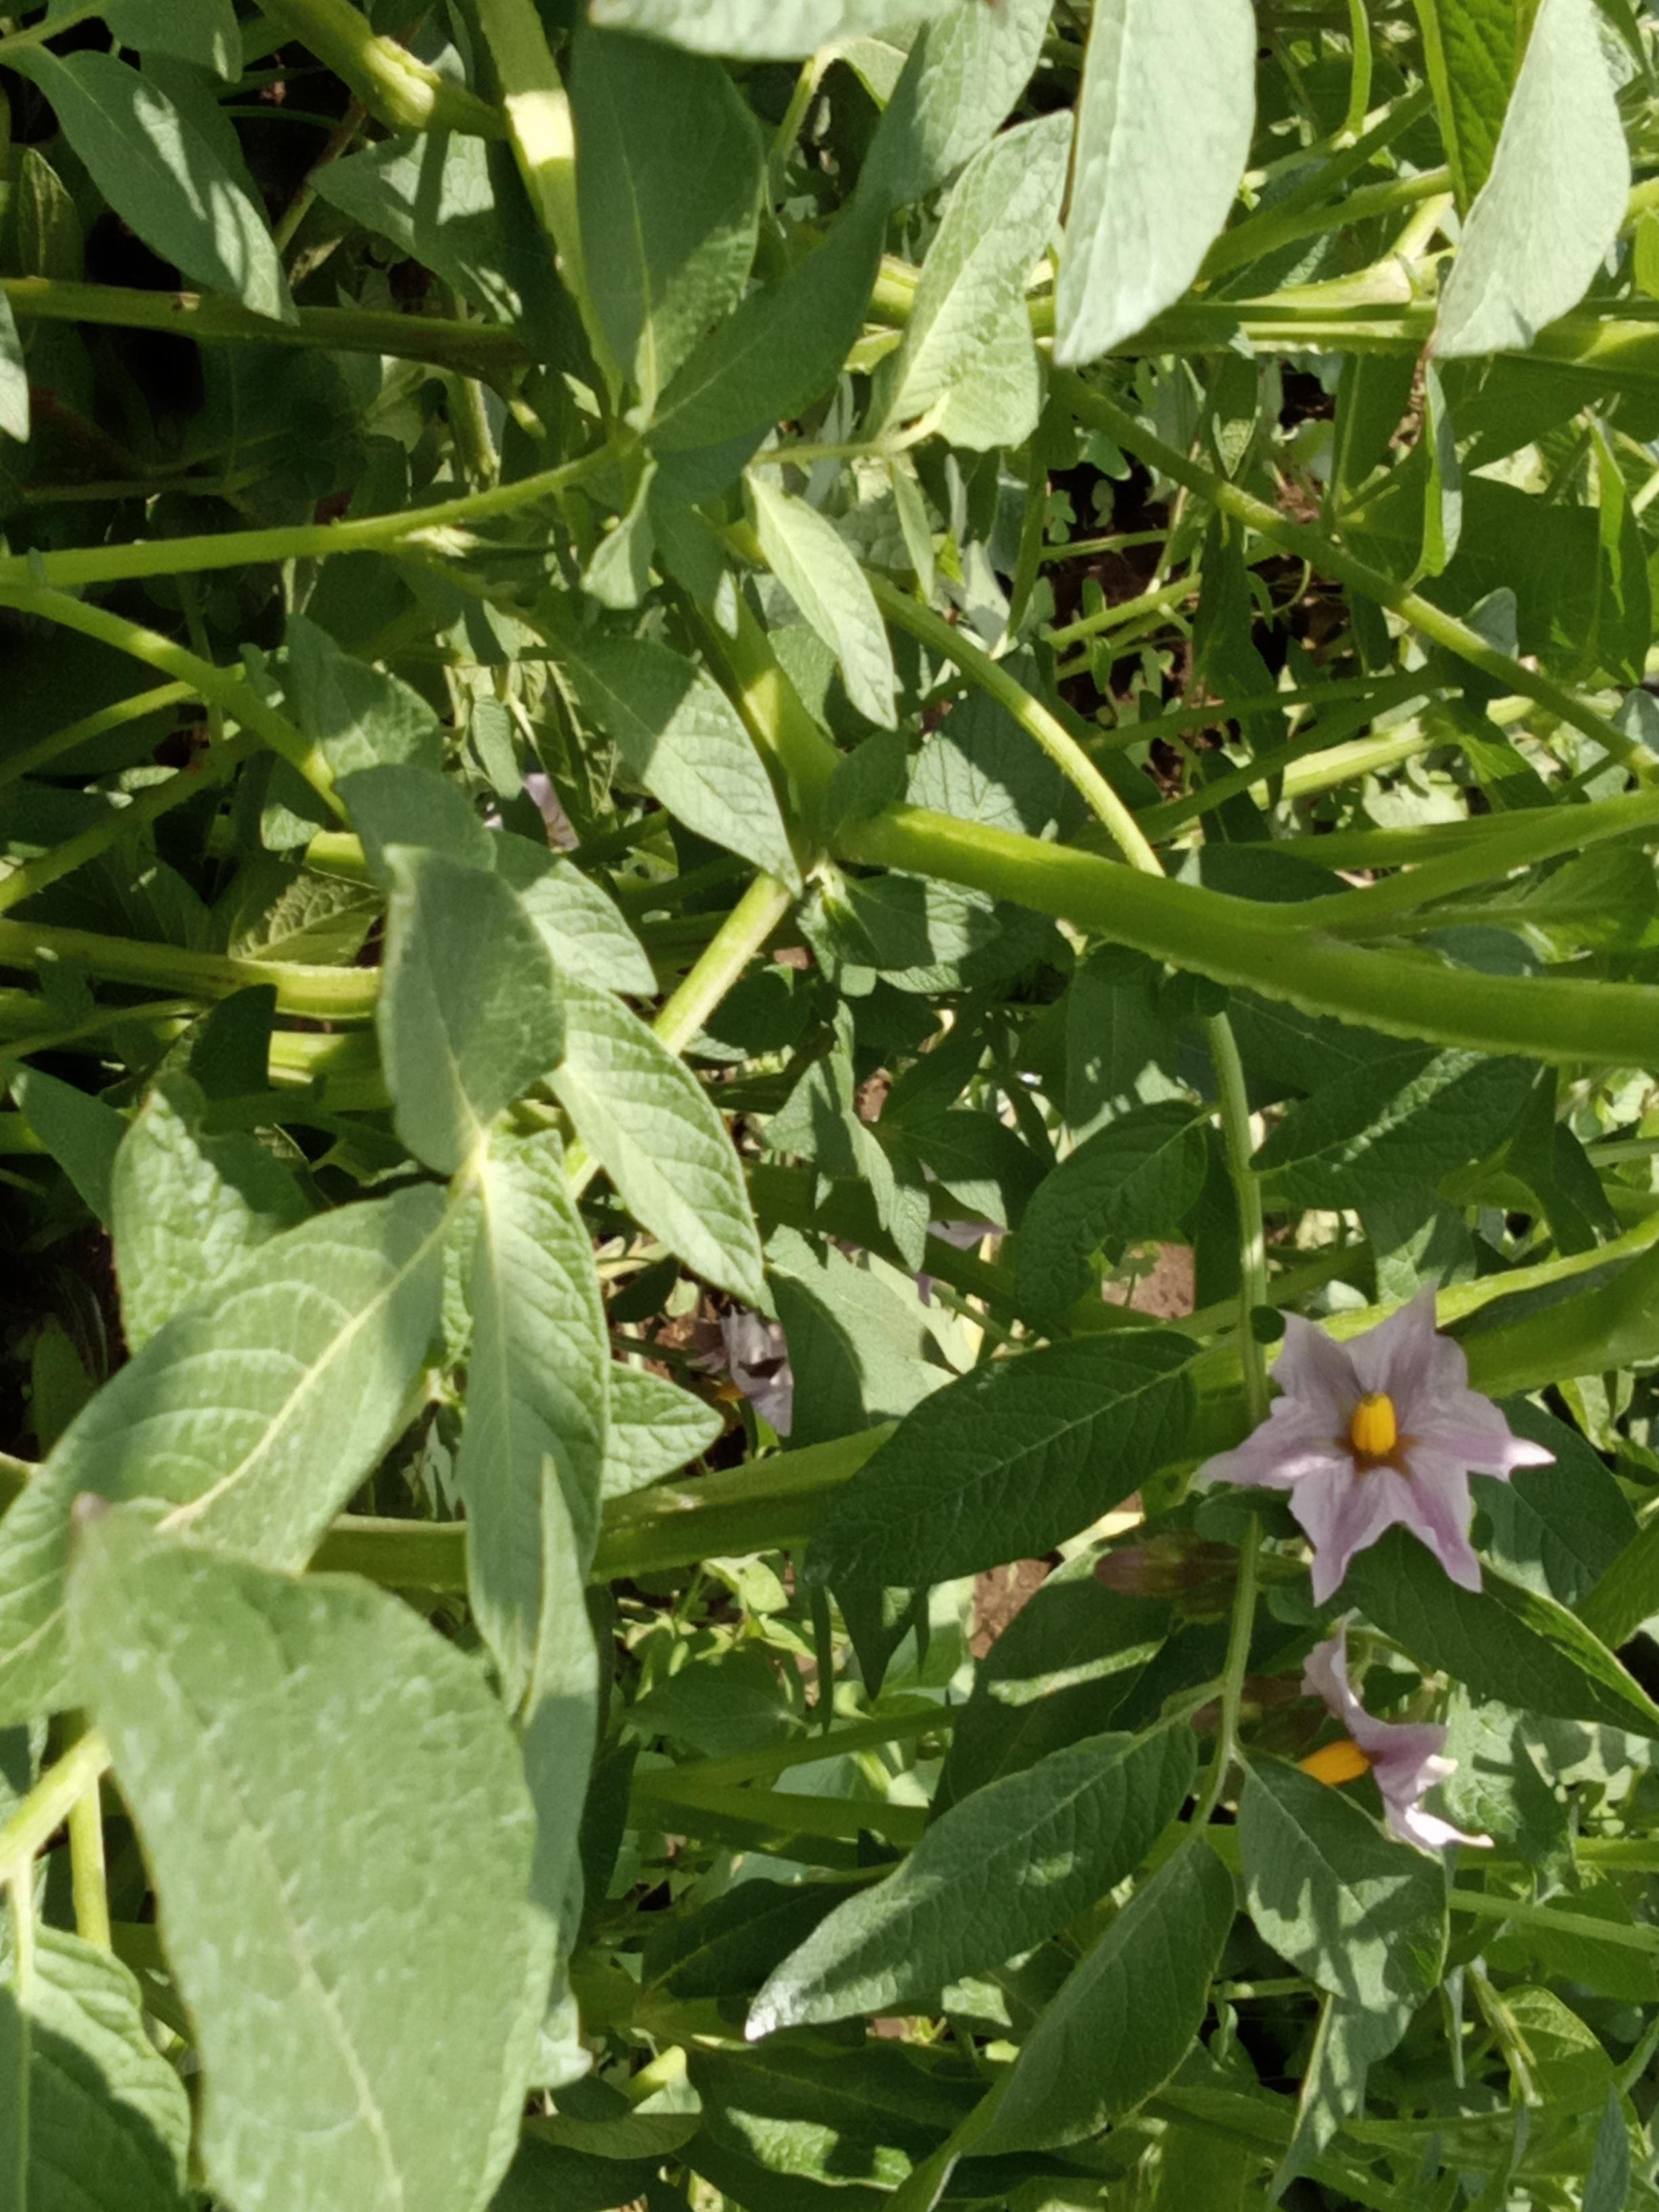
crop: potato
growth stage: flowering
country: Kenya
